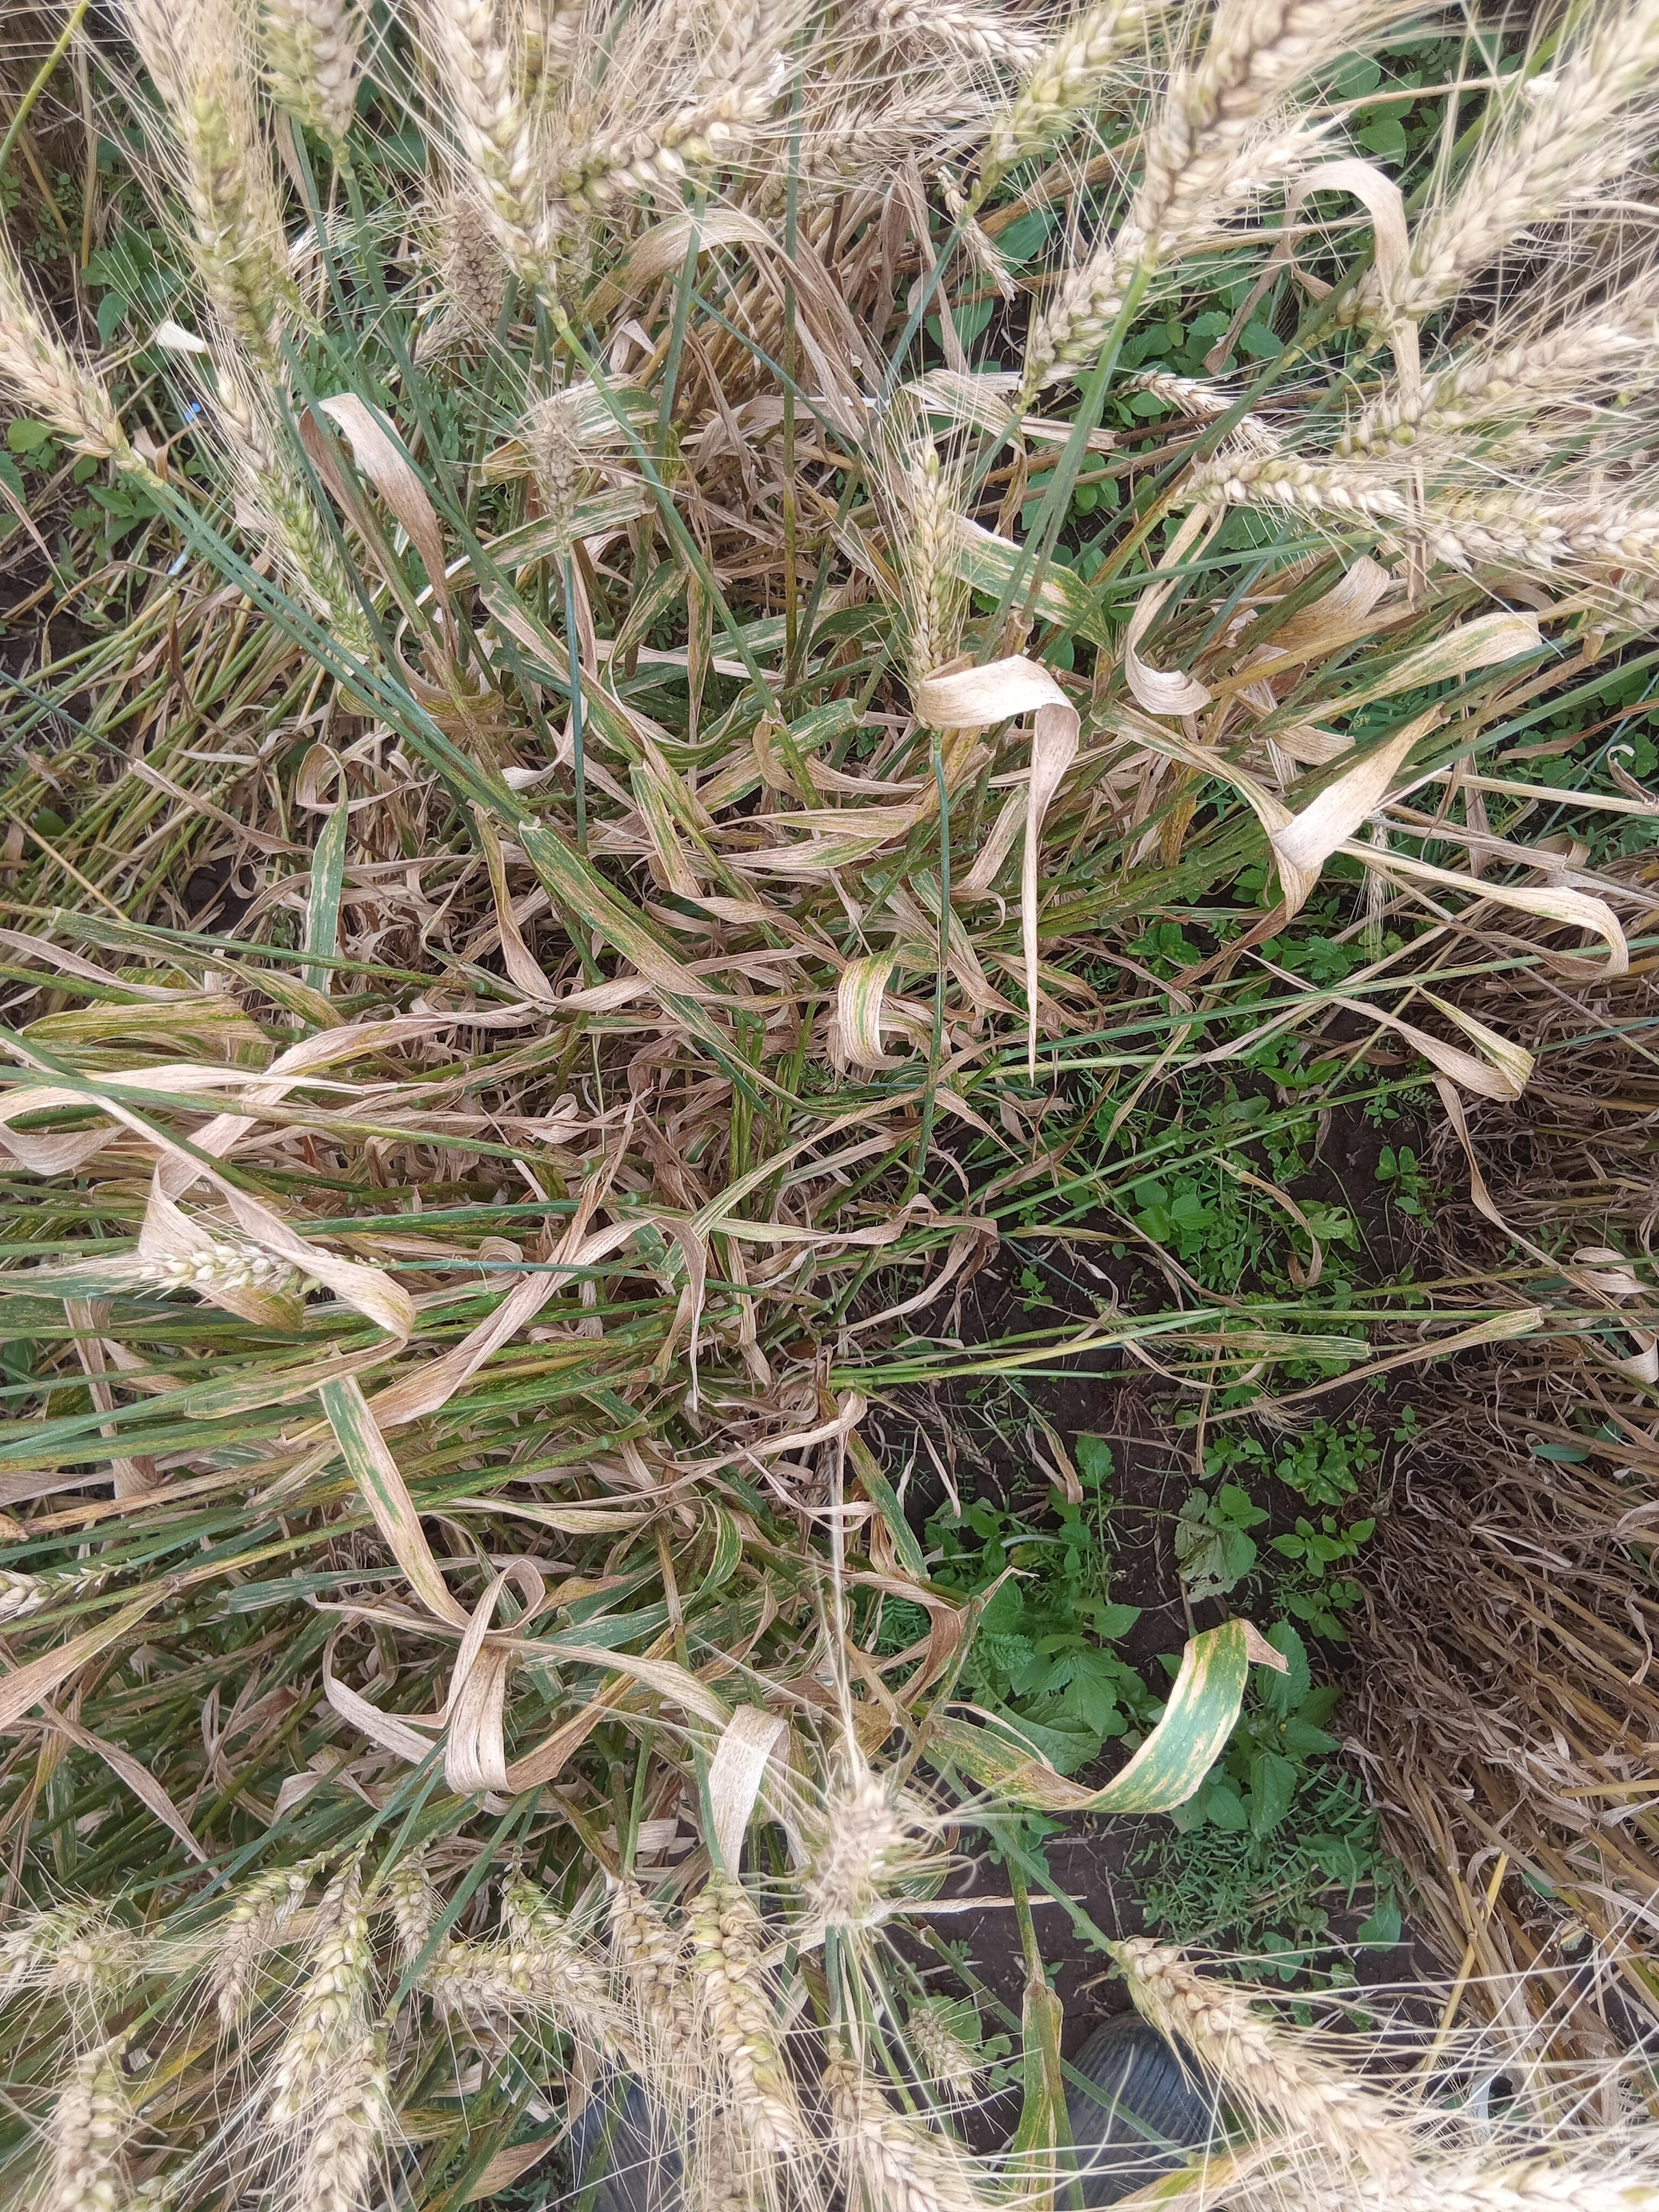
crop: wheat
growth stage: maturity
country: Kenya
